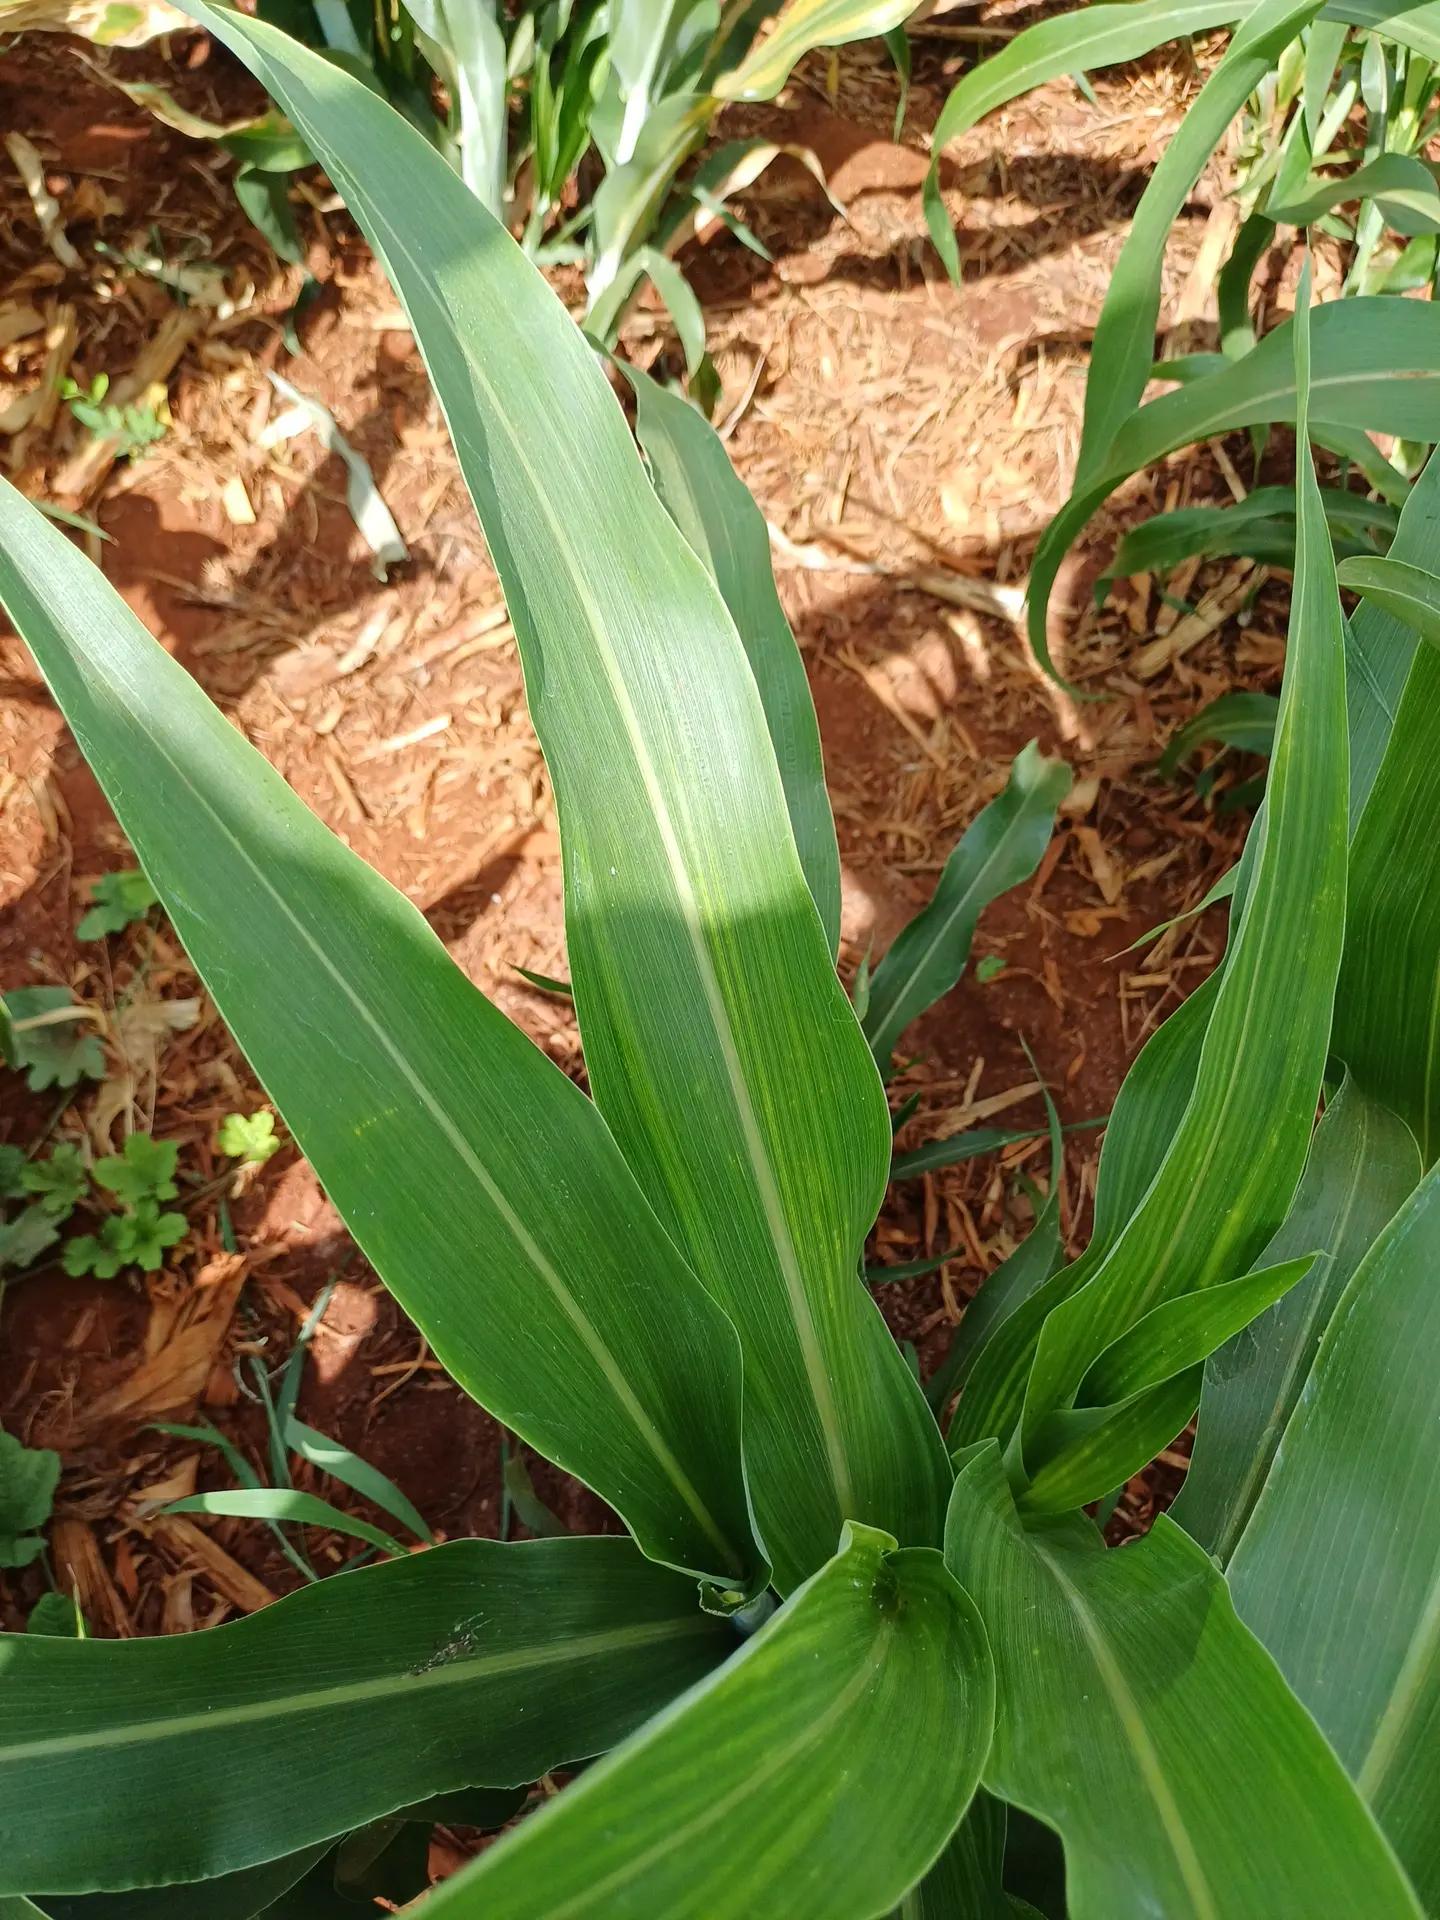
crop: sorghum
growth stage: vegetative
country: Kenya
